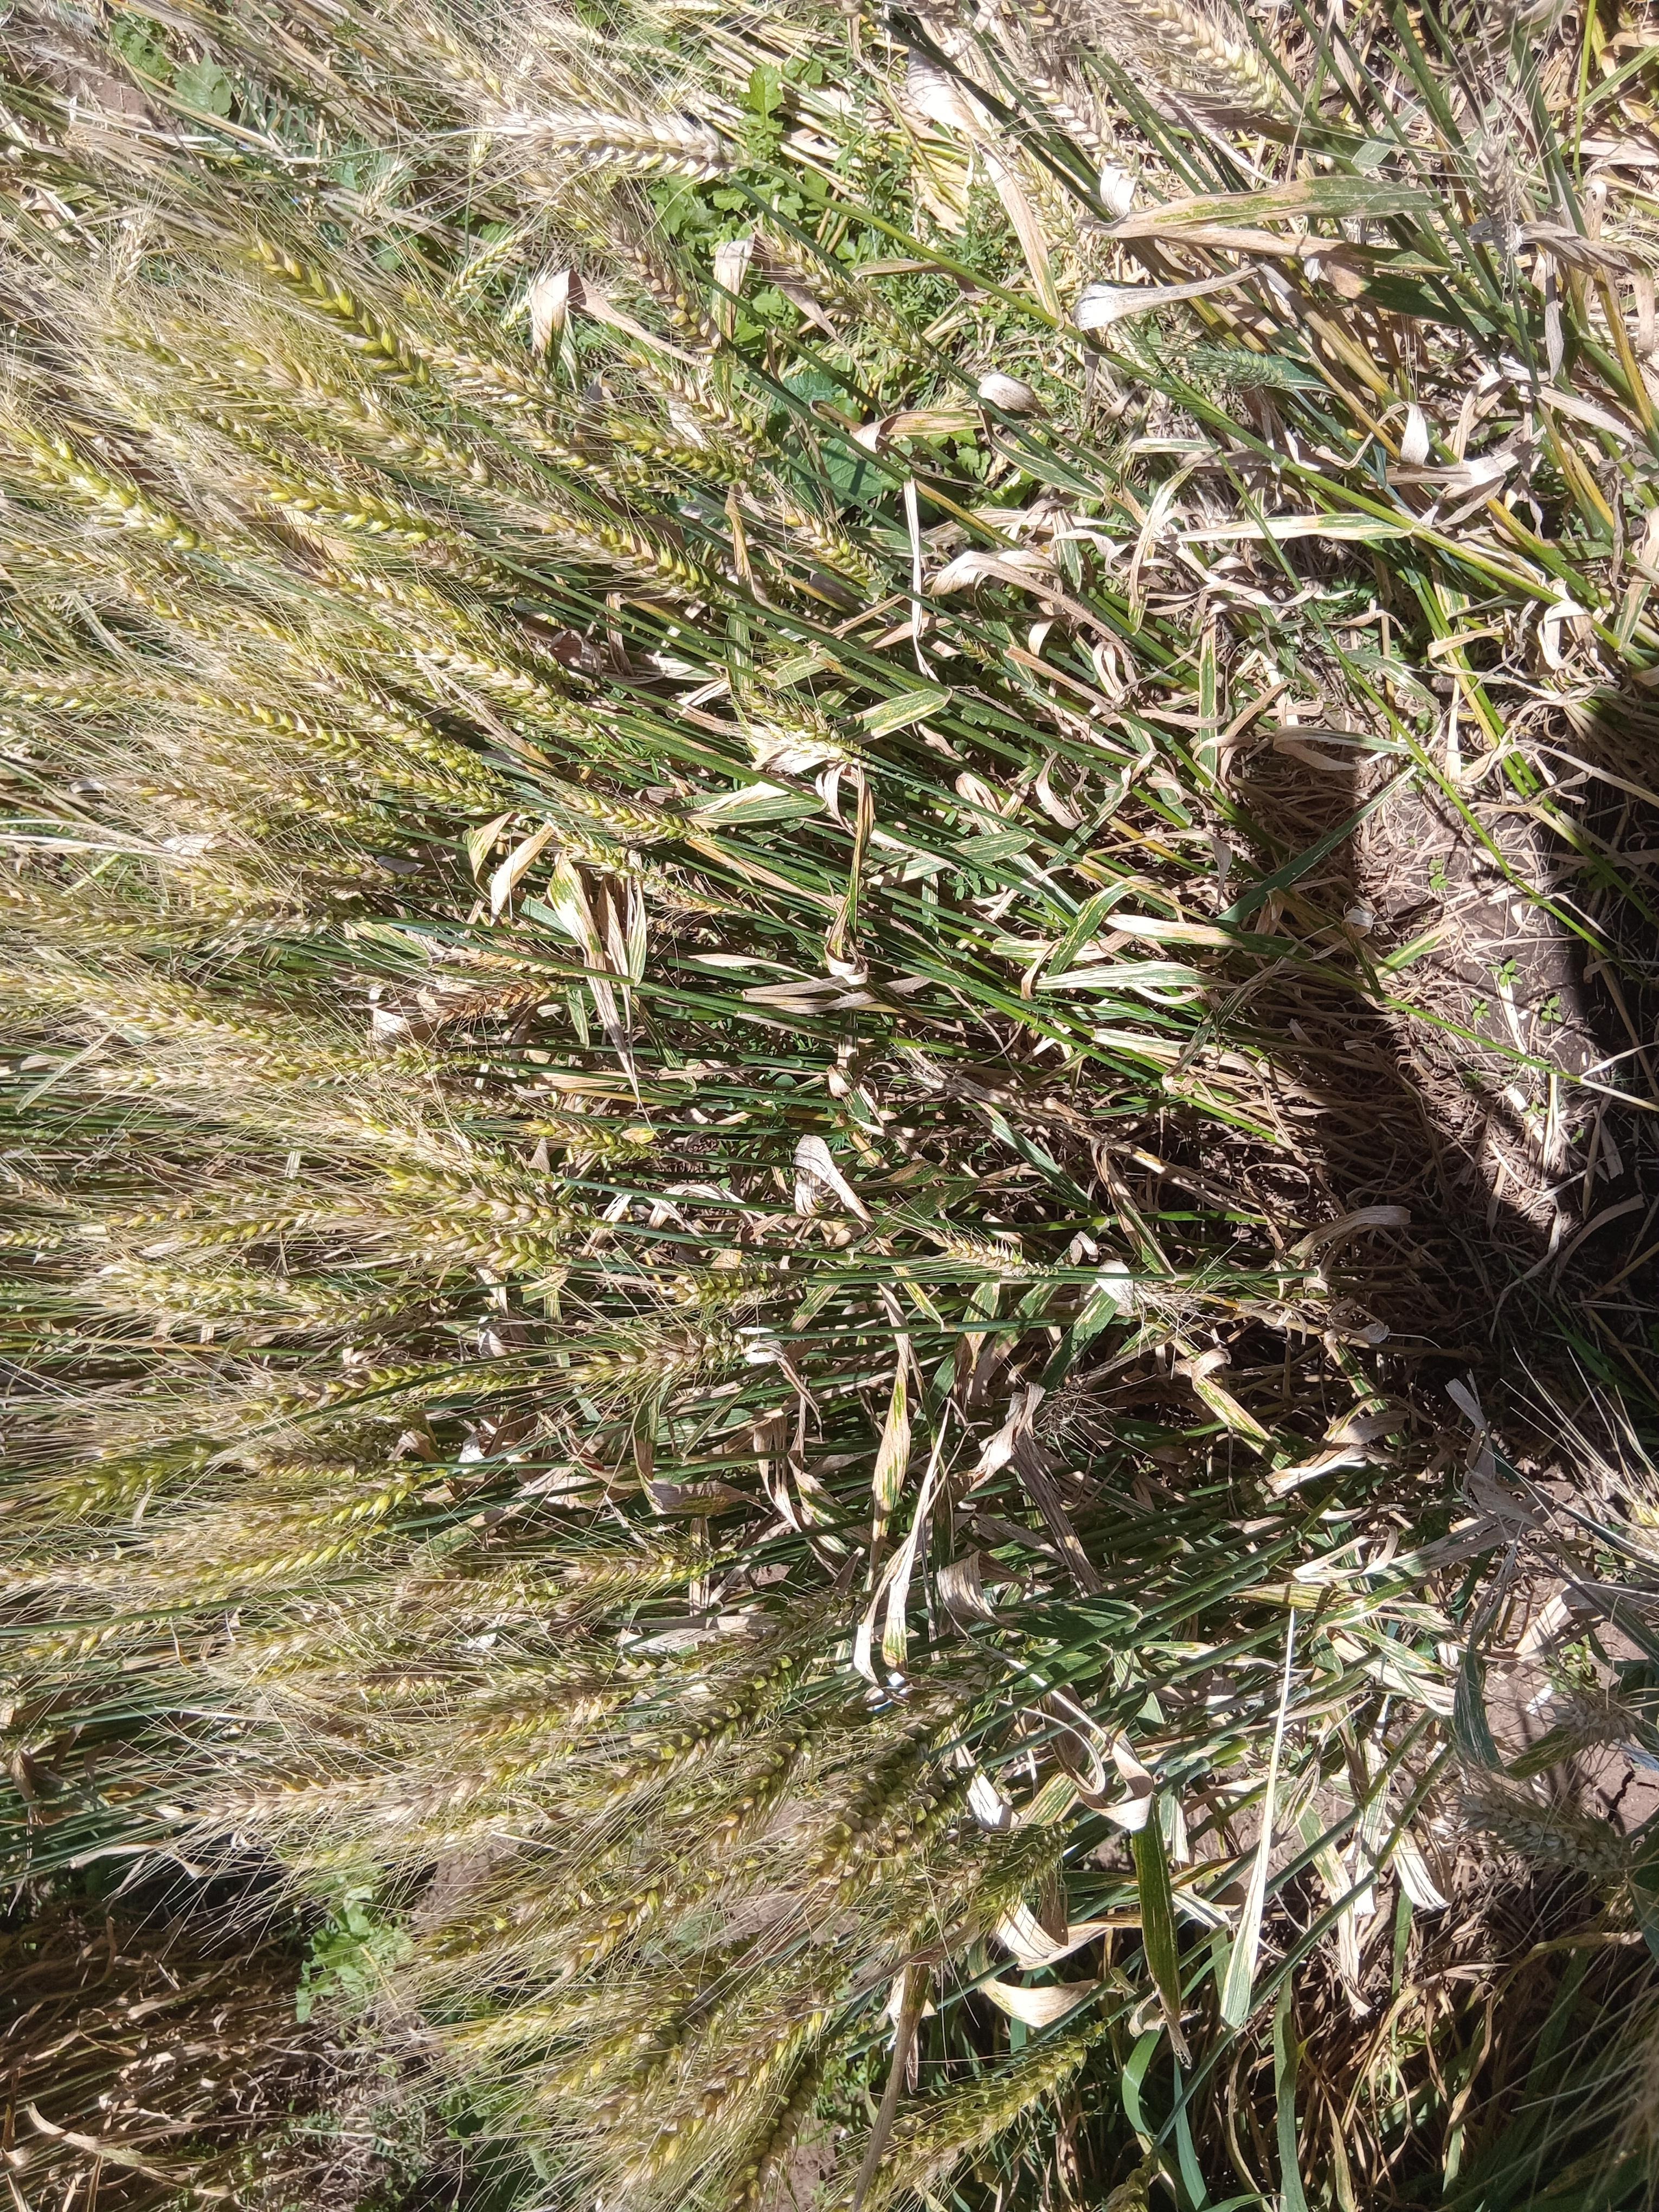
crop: wheat
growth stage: maturity
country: Kenya
